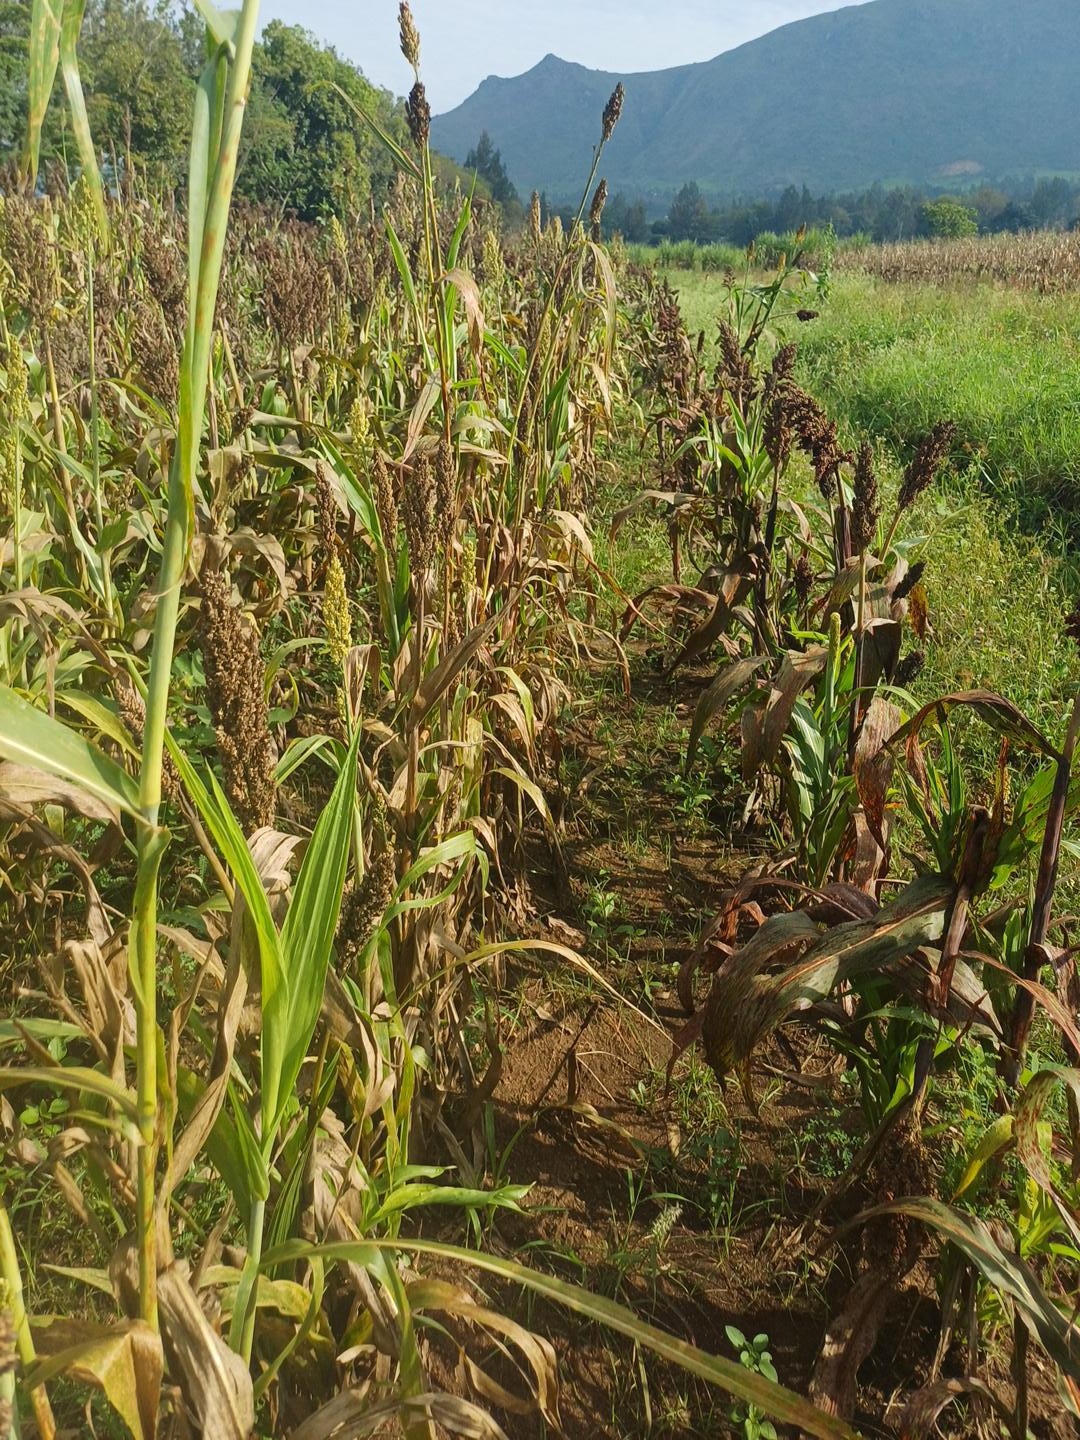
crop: sorghum
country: Kenya
